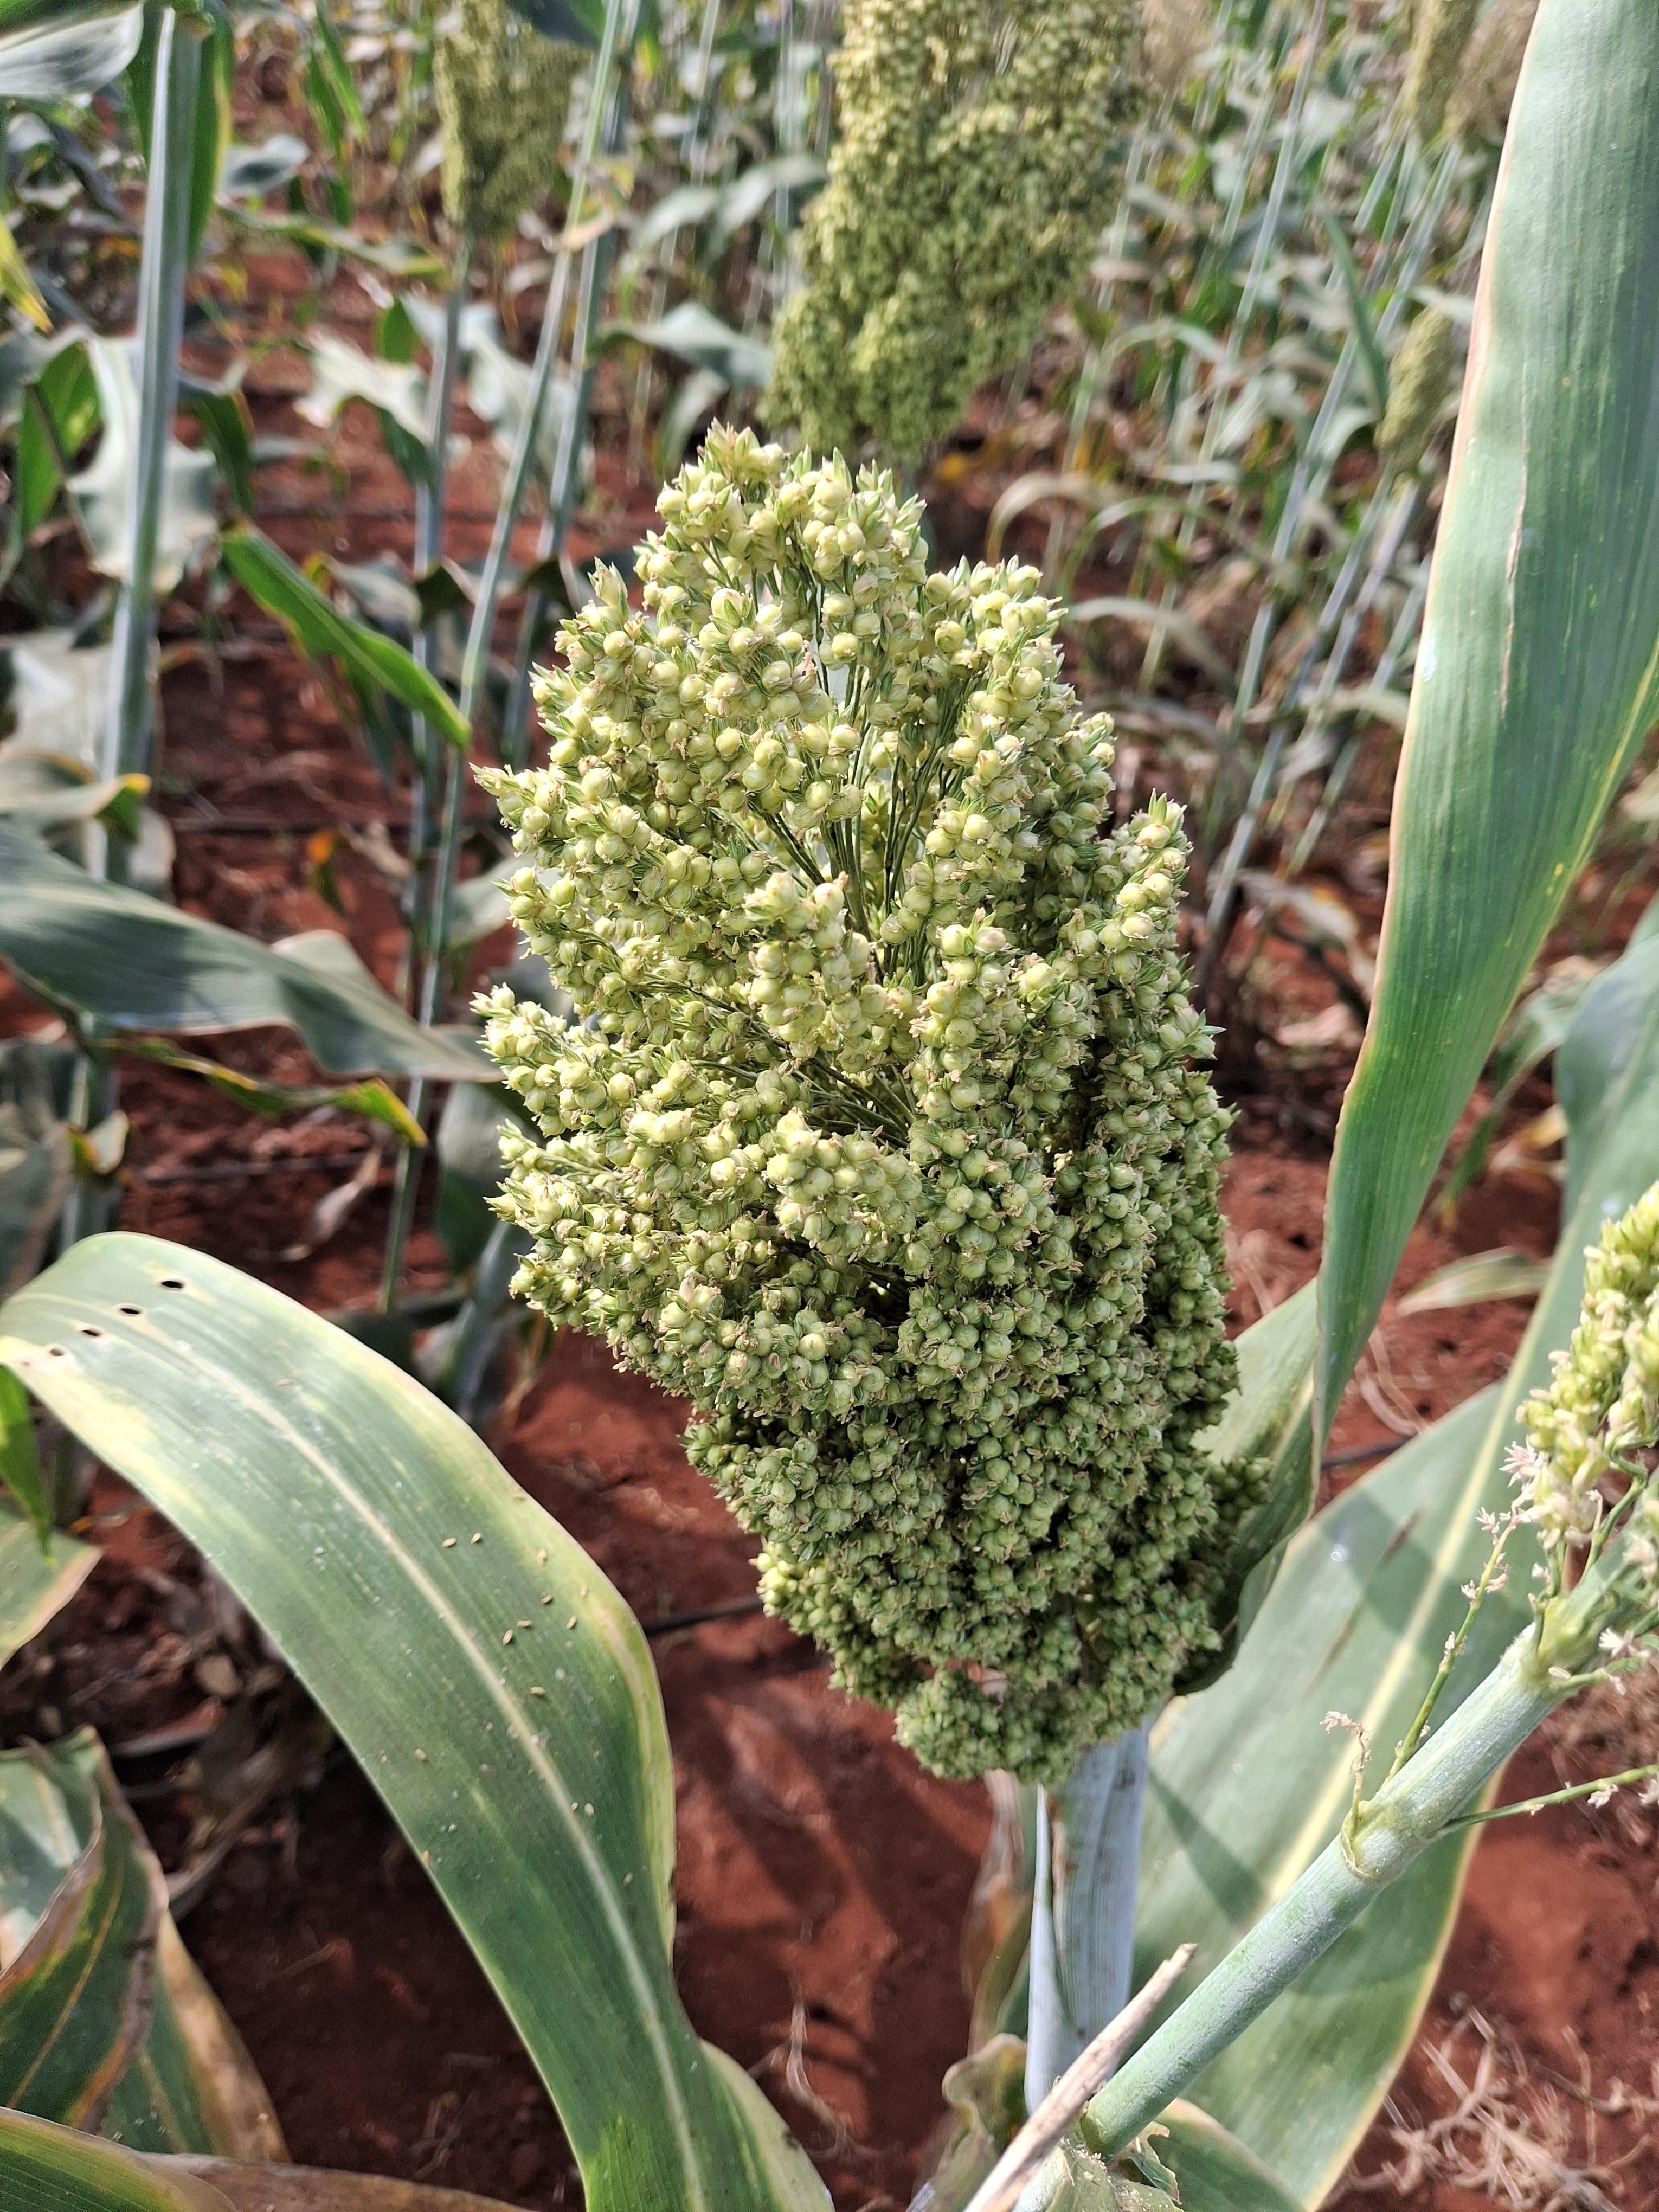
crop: sorghum
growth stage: filling grain
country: Kenya
